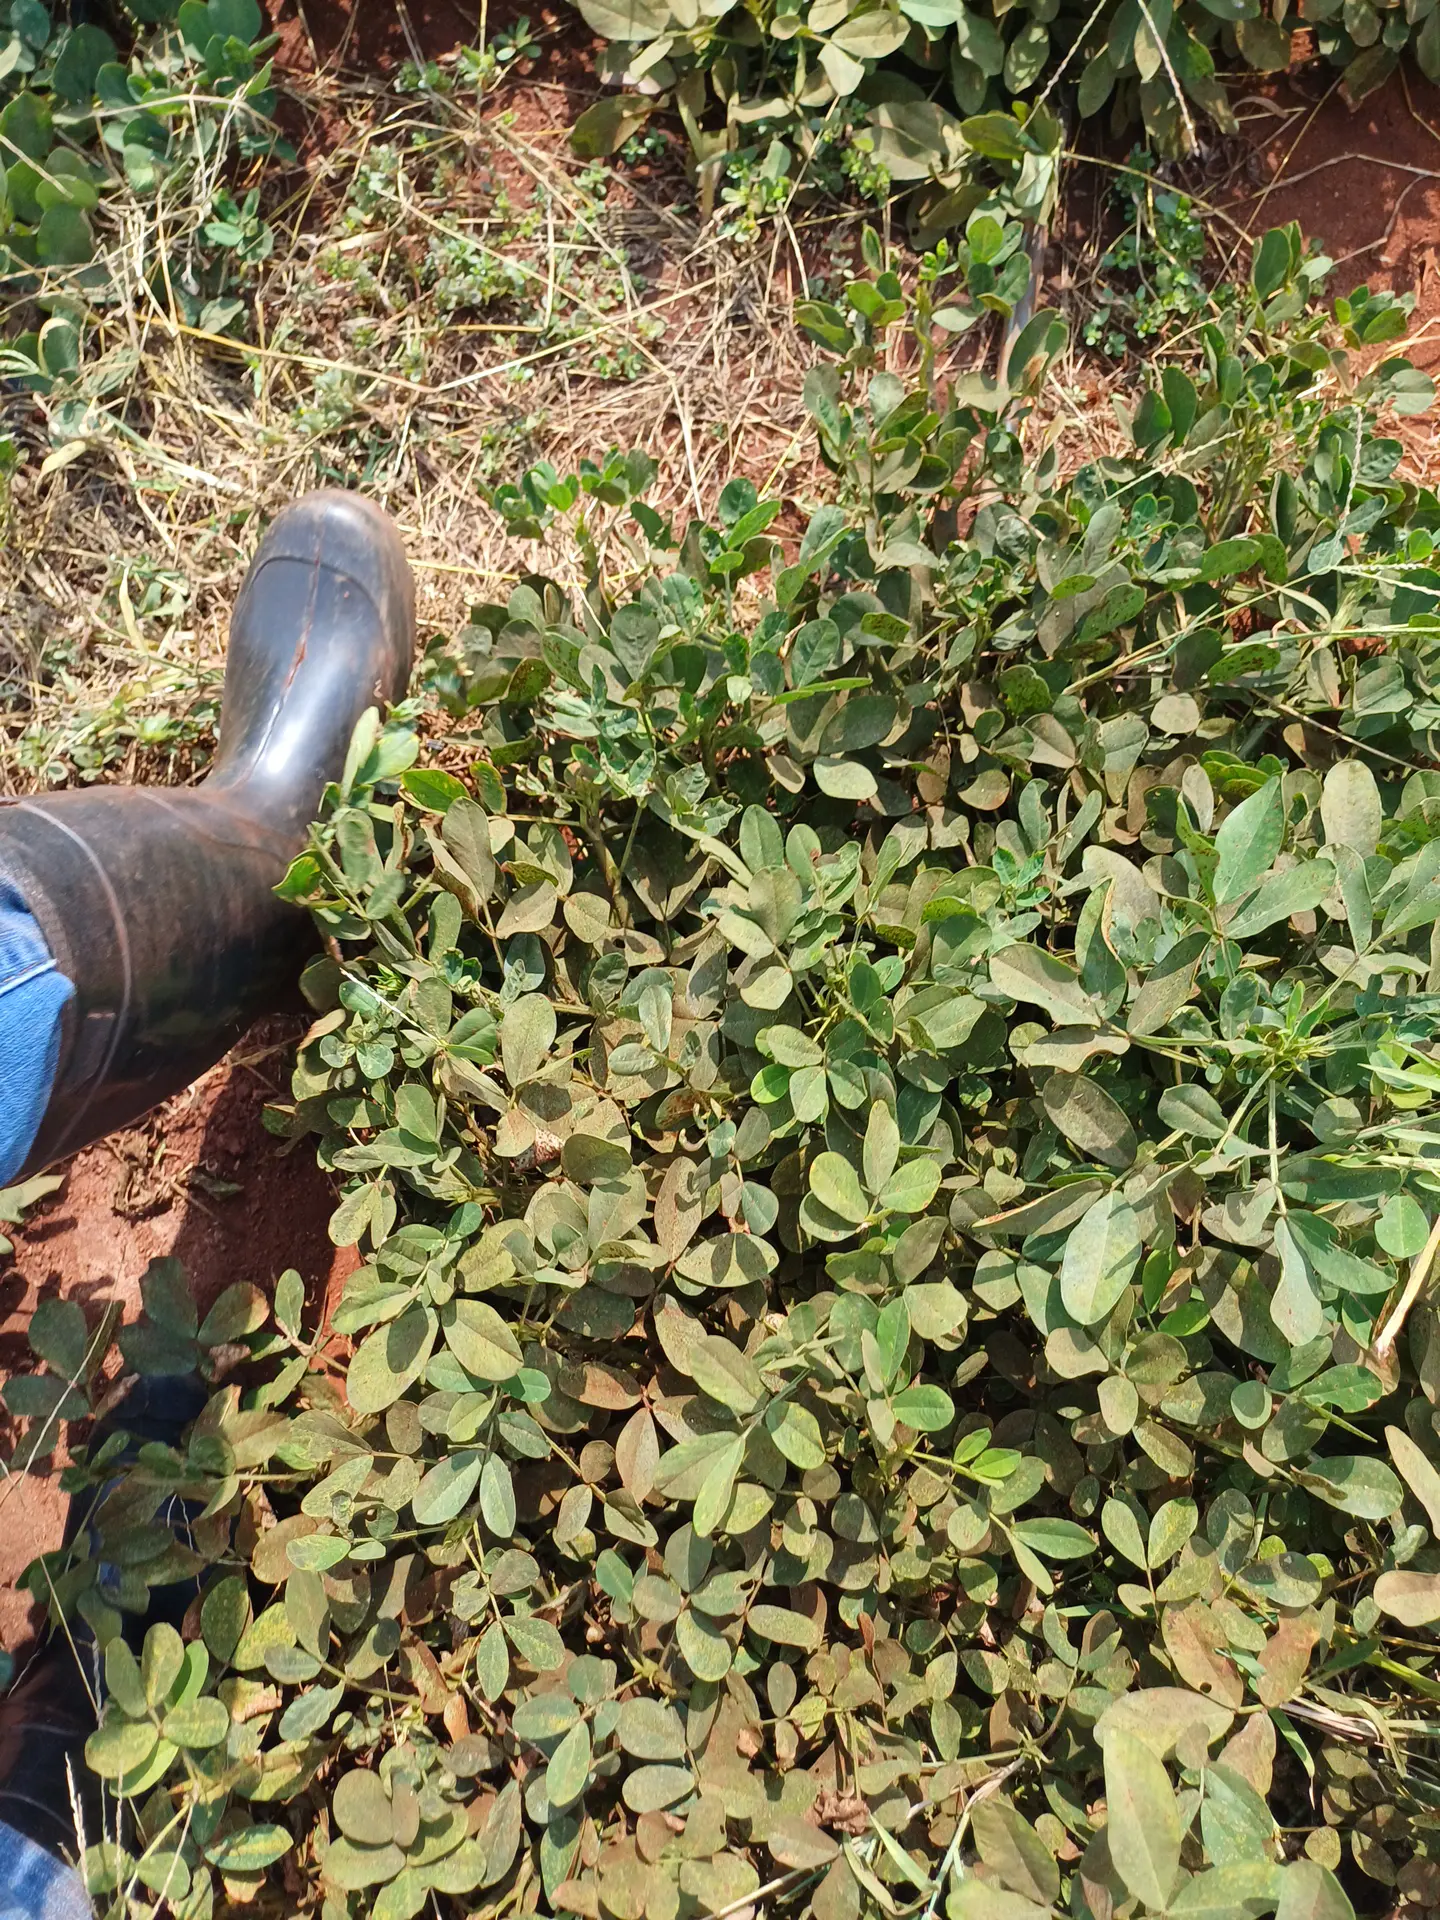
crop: groundnut
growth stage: maturity
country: Kenya
